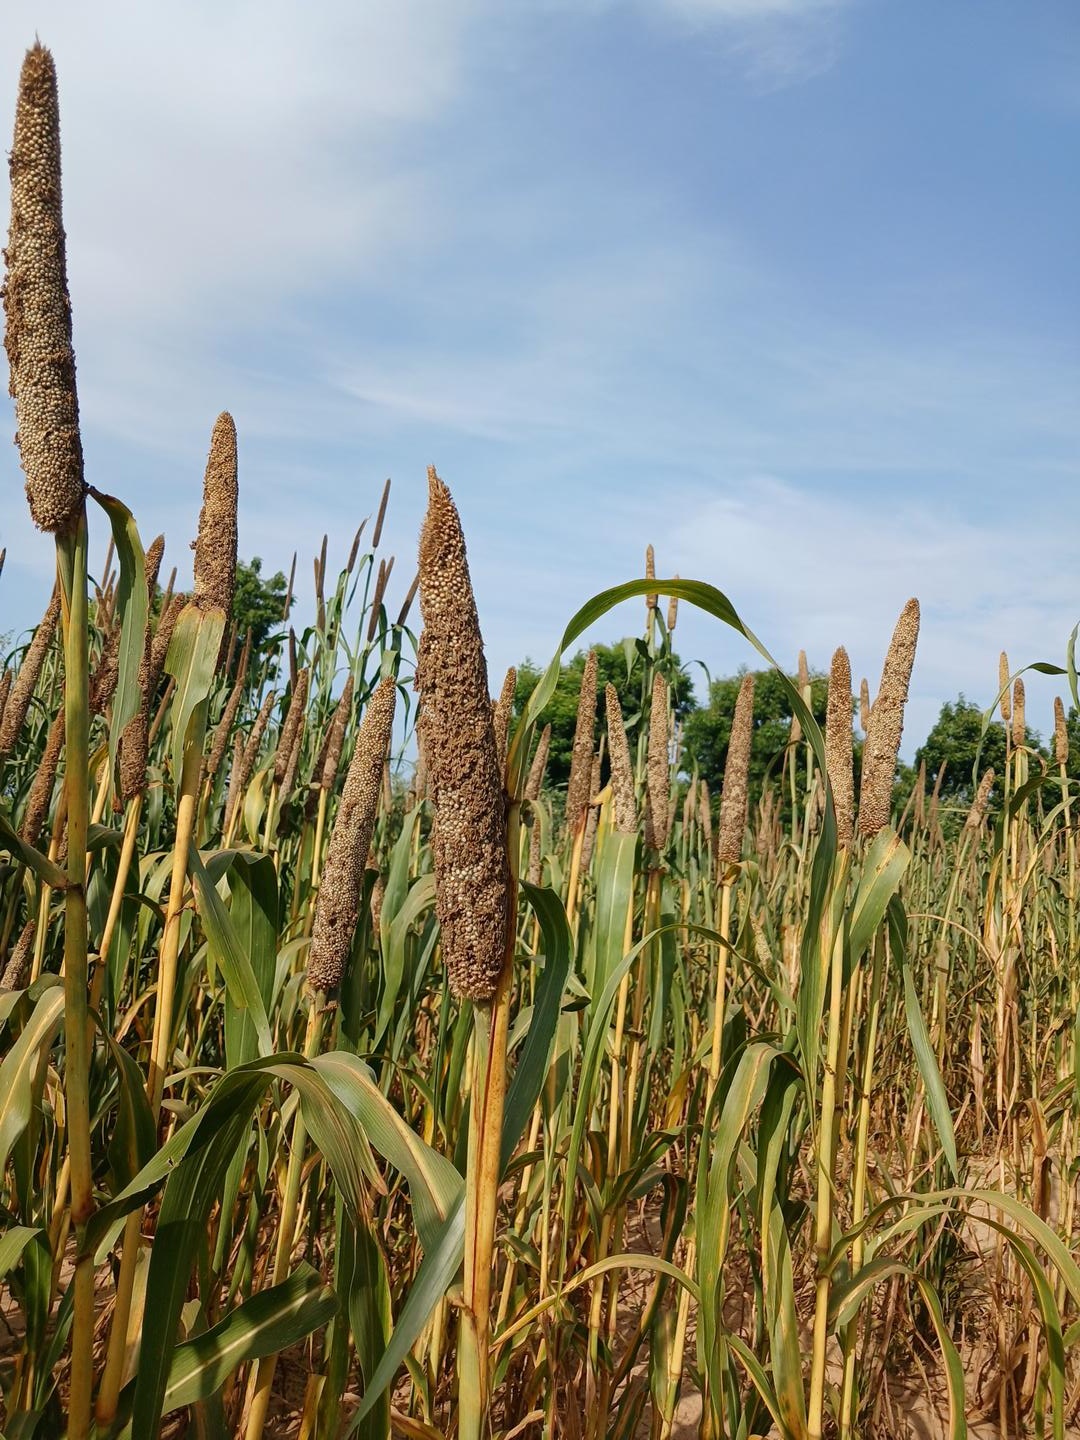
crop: pearl millet
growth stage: maturity
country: Senegal
